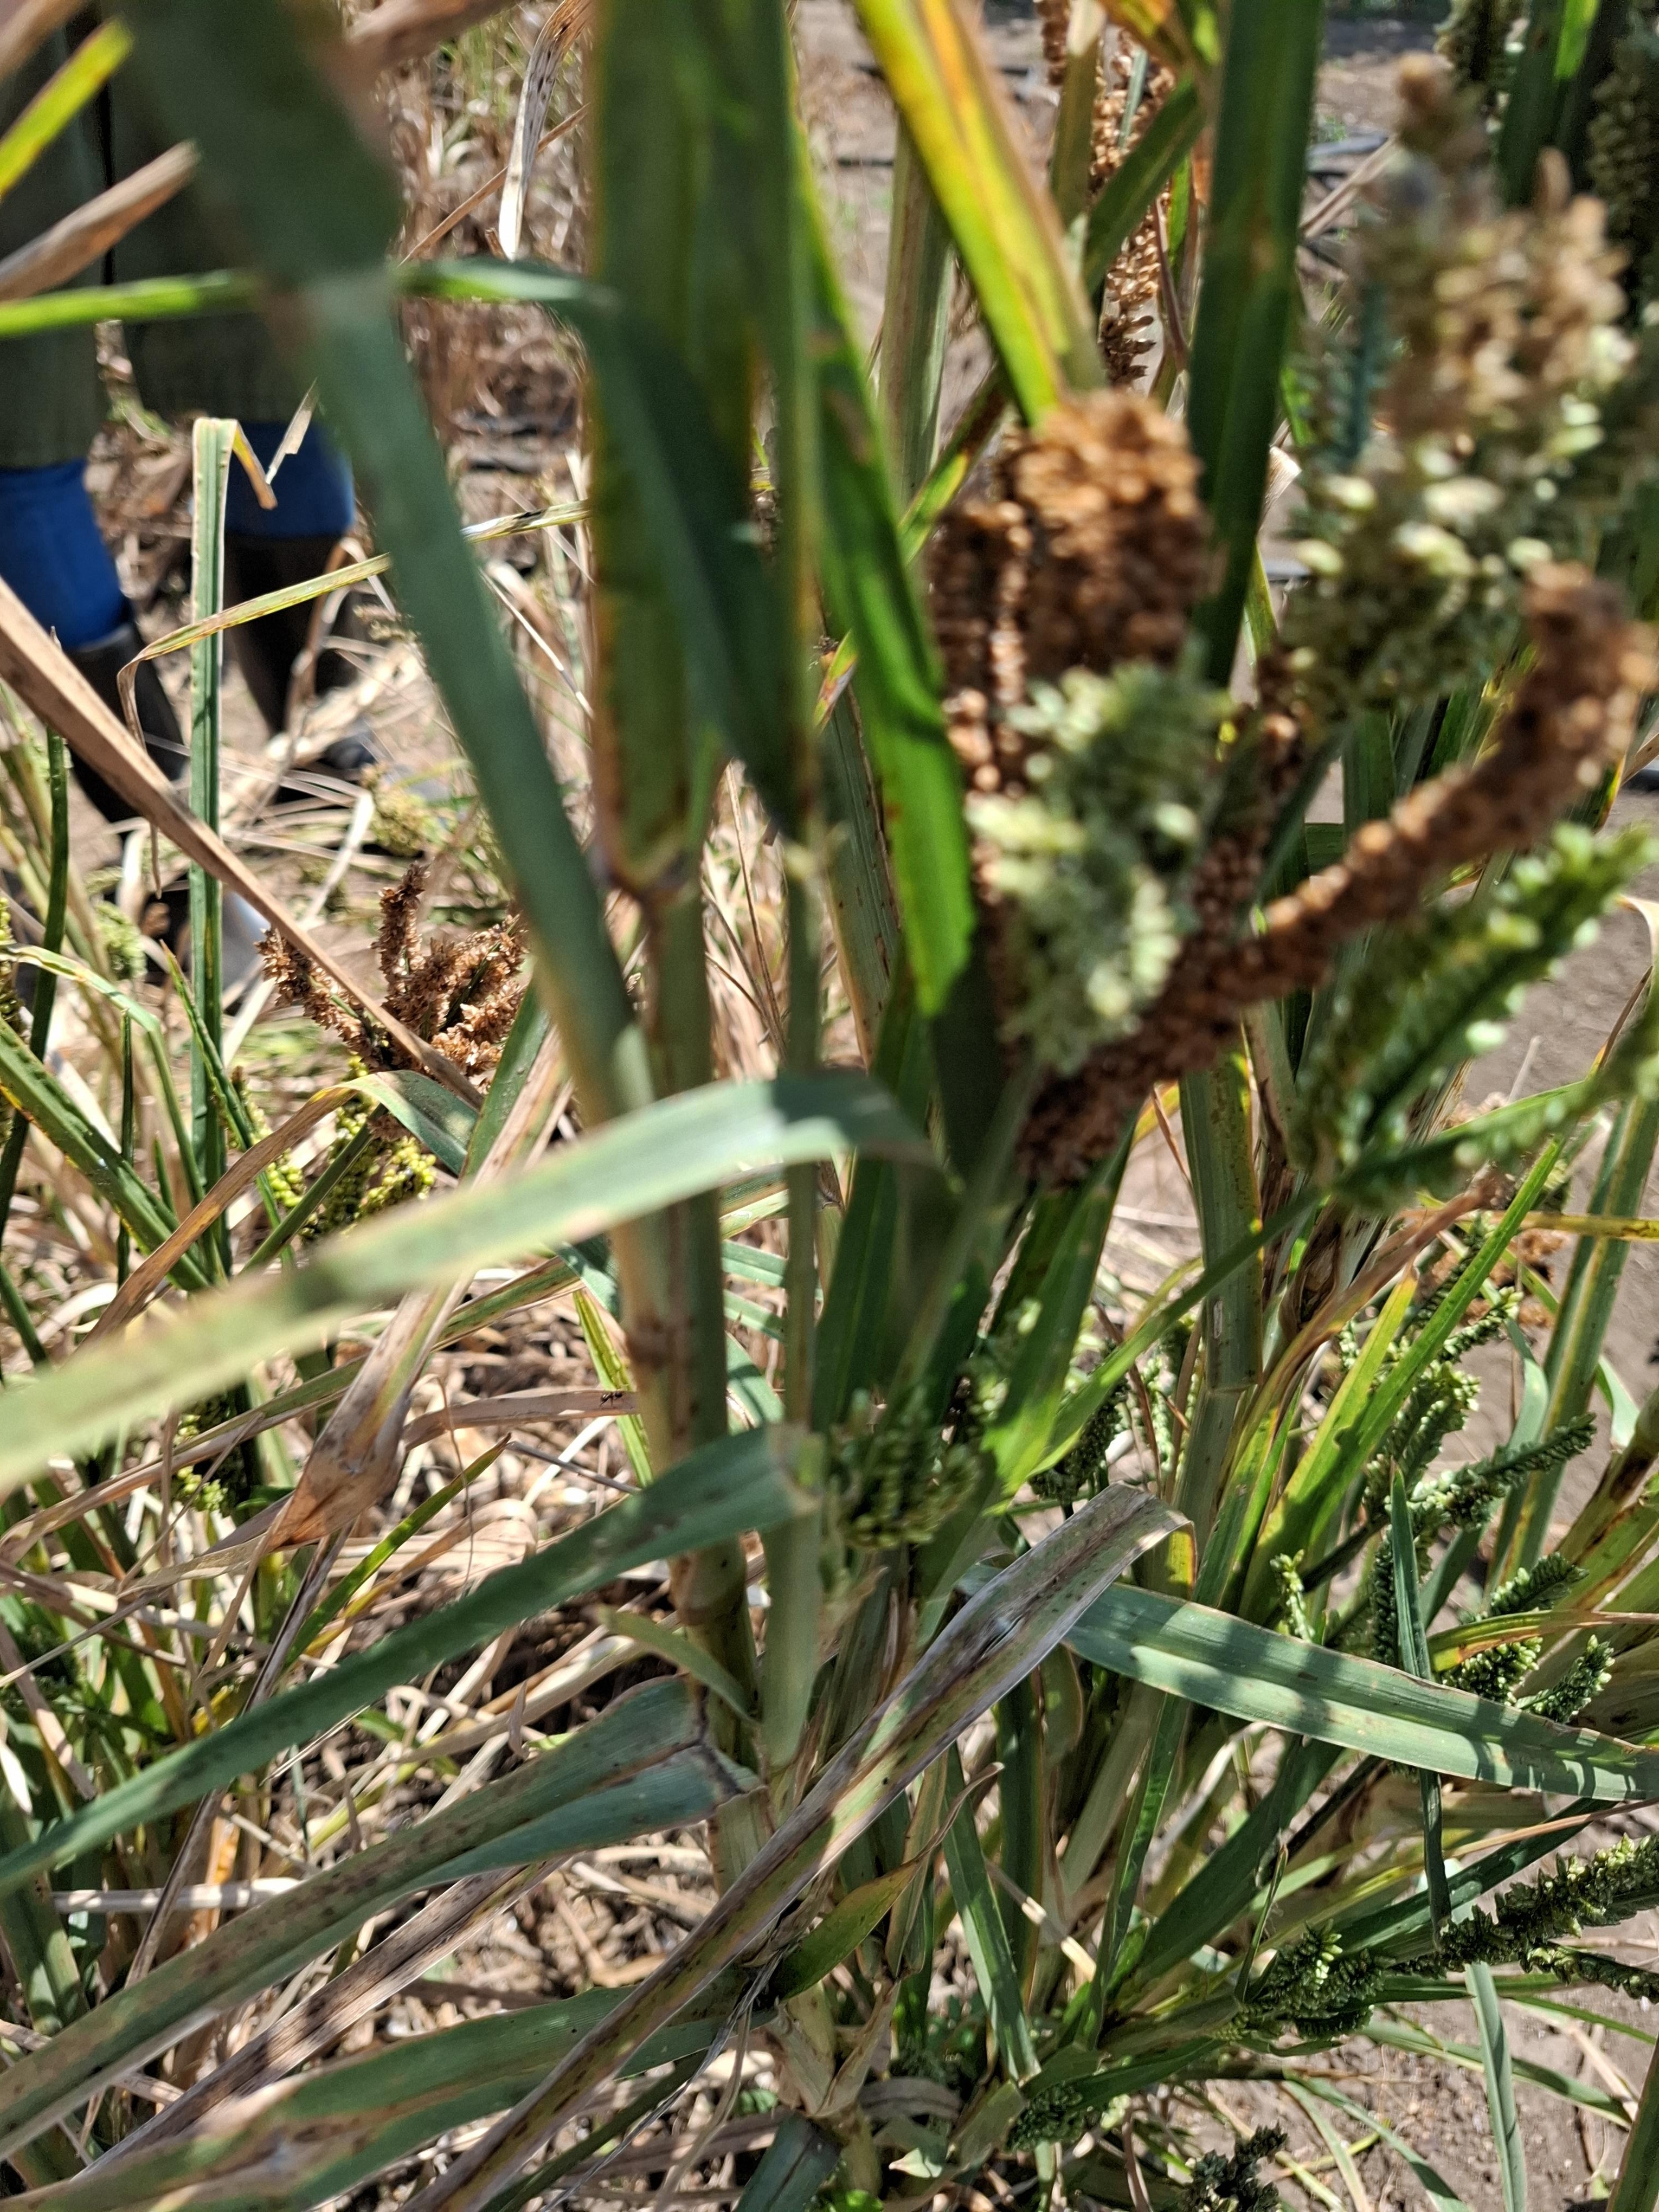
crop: finger millet
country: Tanzania
